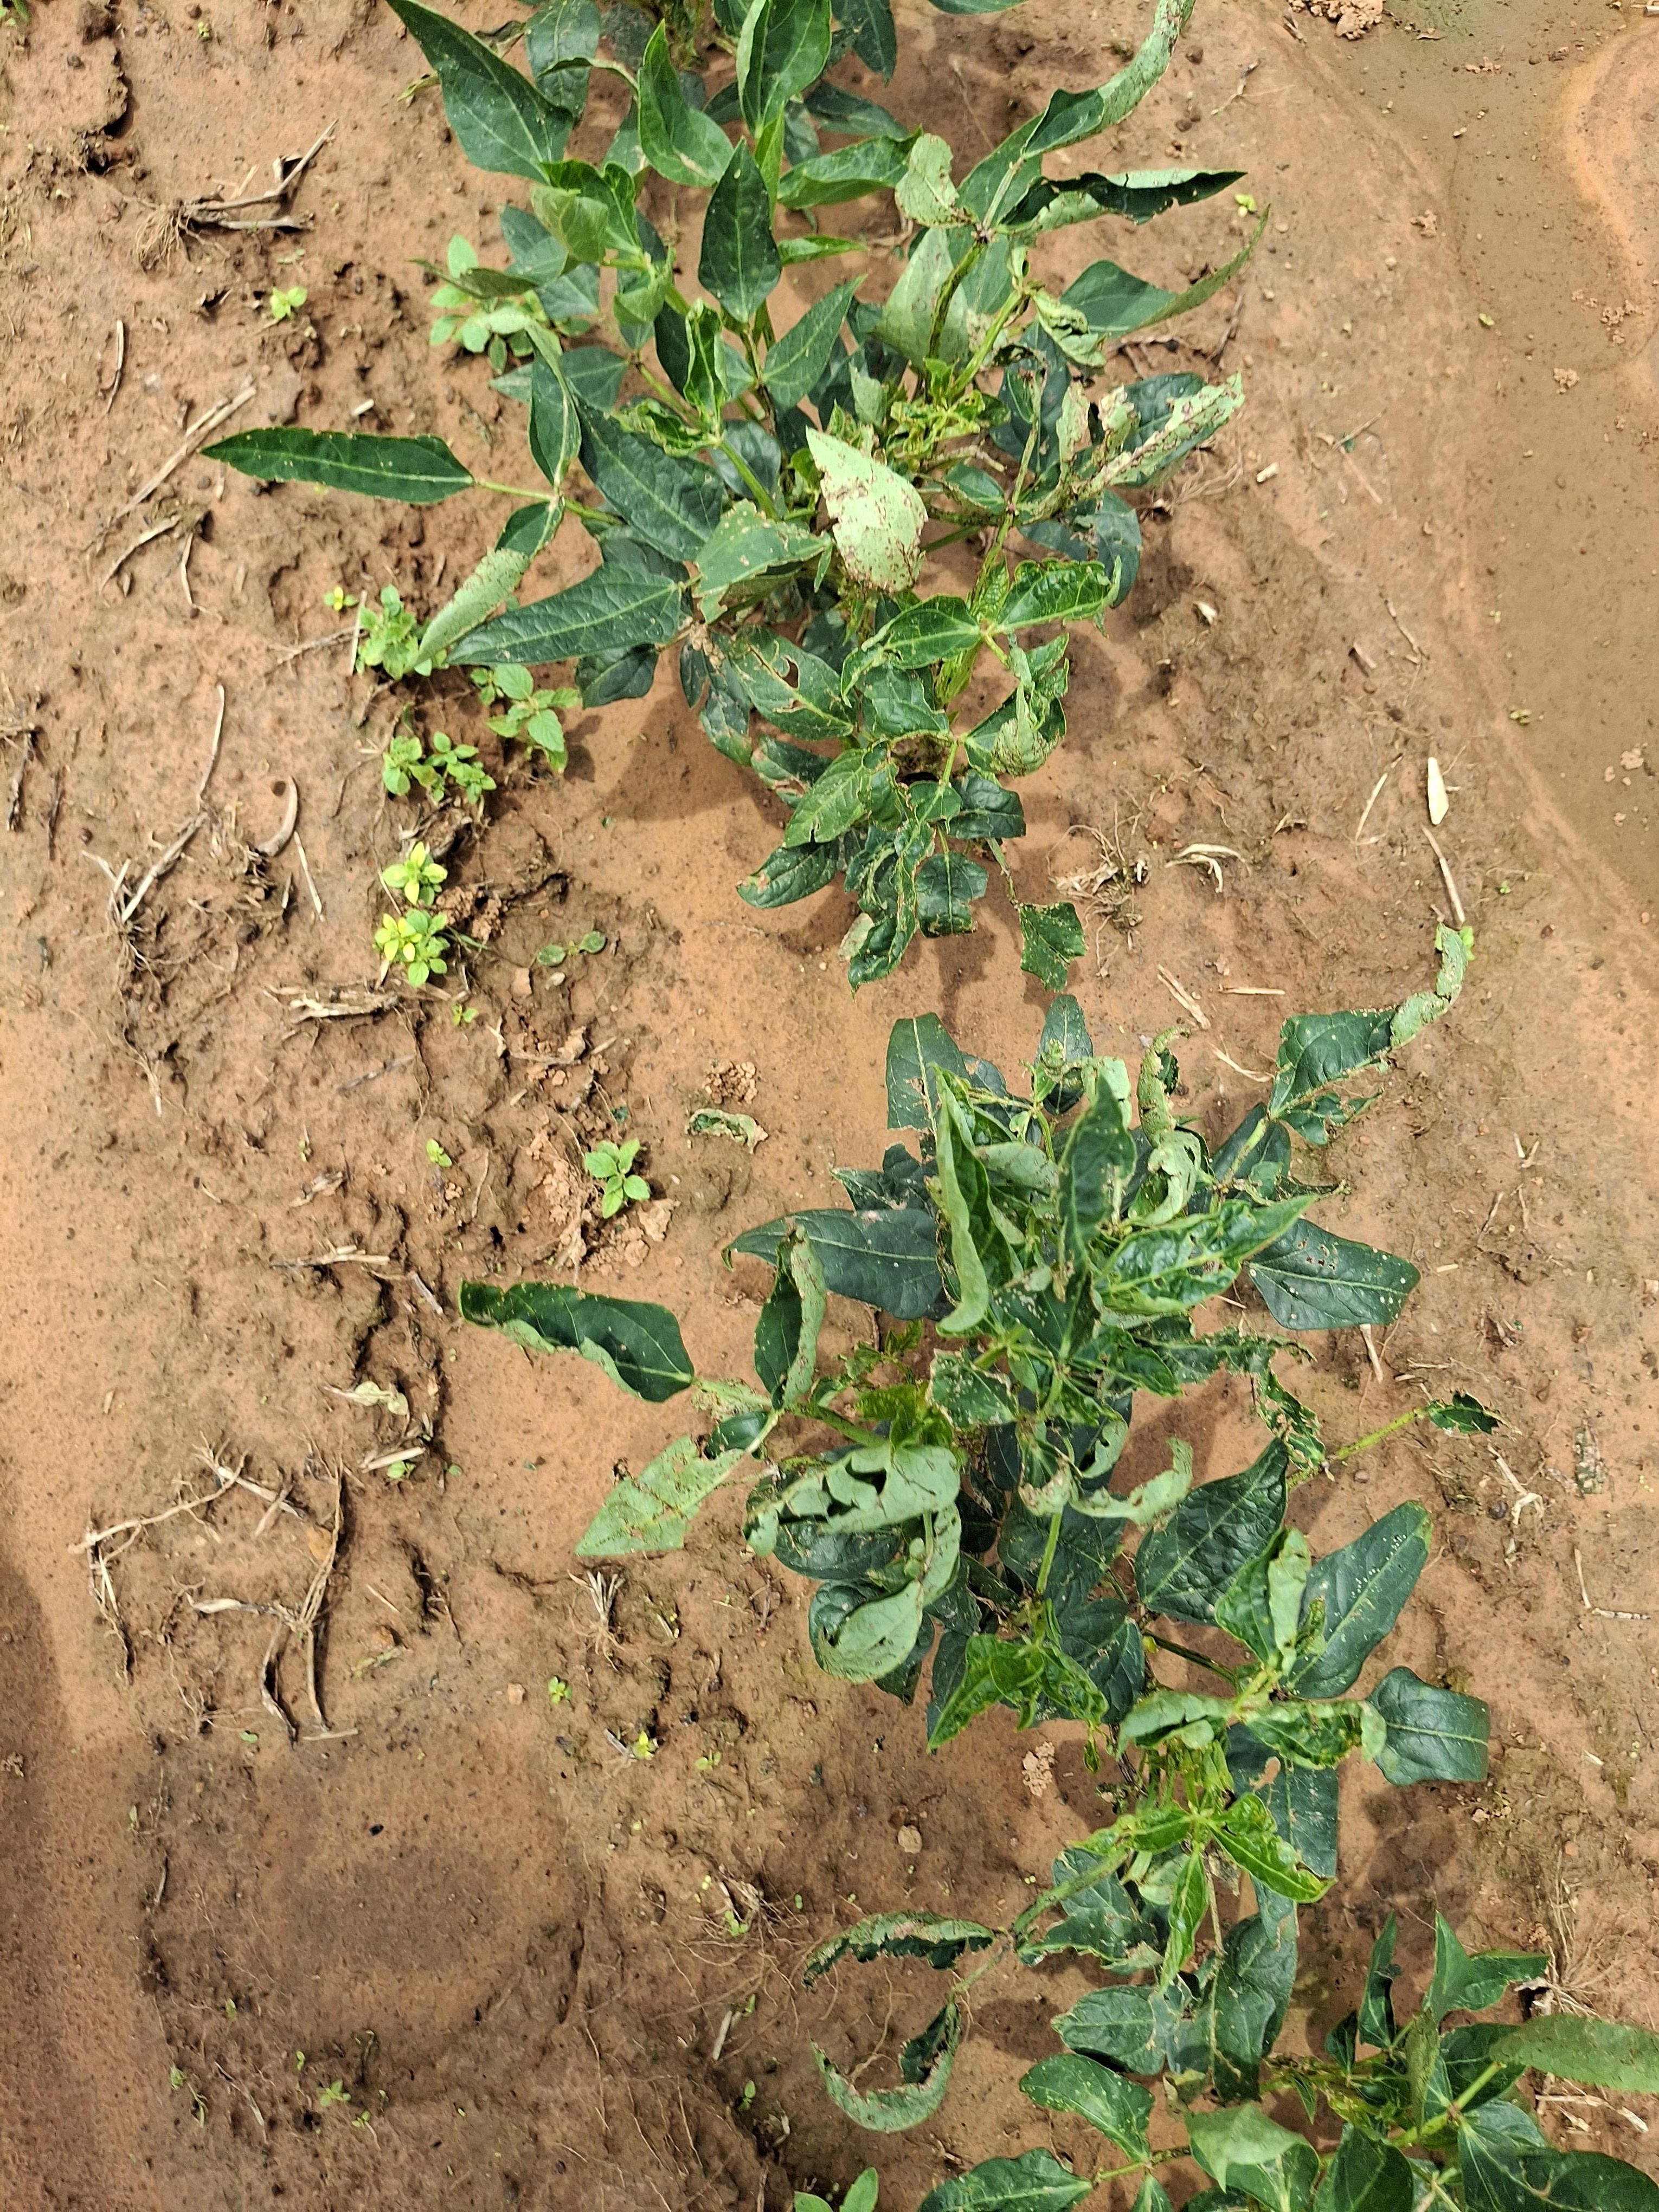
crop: cowpea
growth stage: vegetative
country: Nigeria
